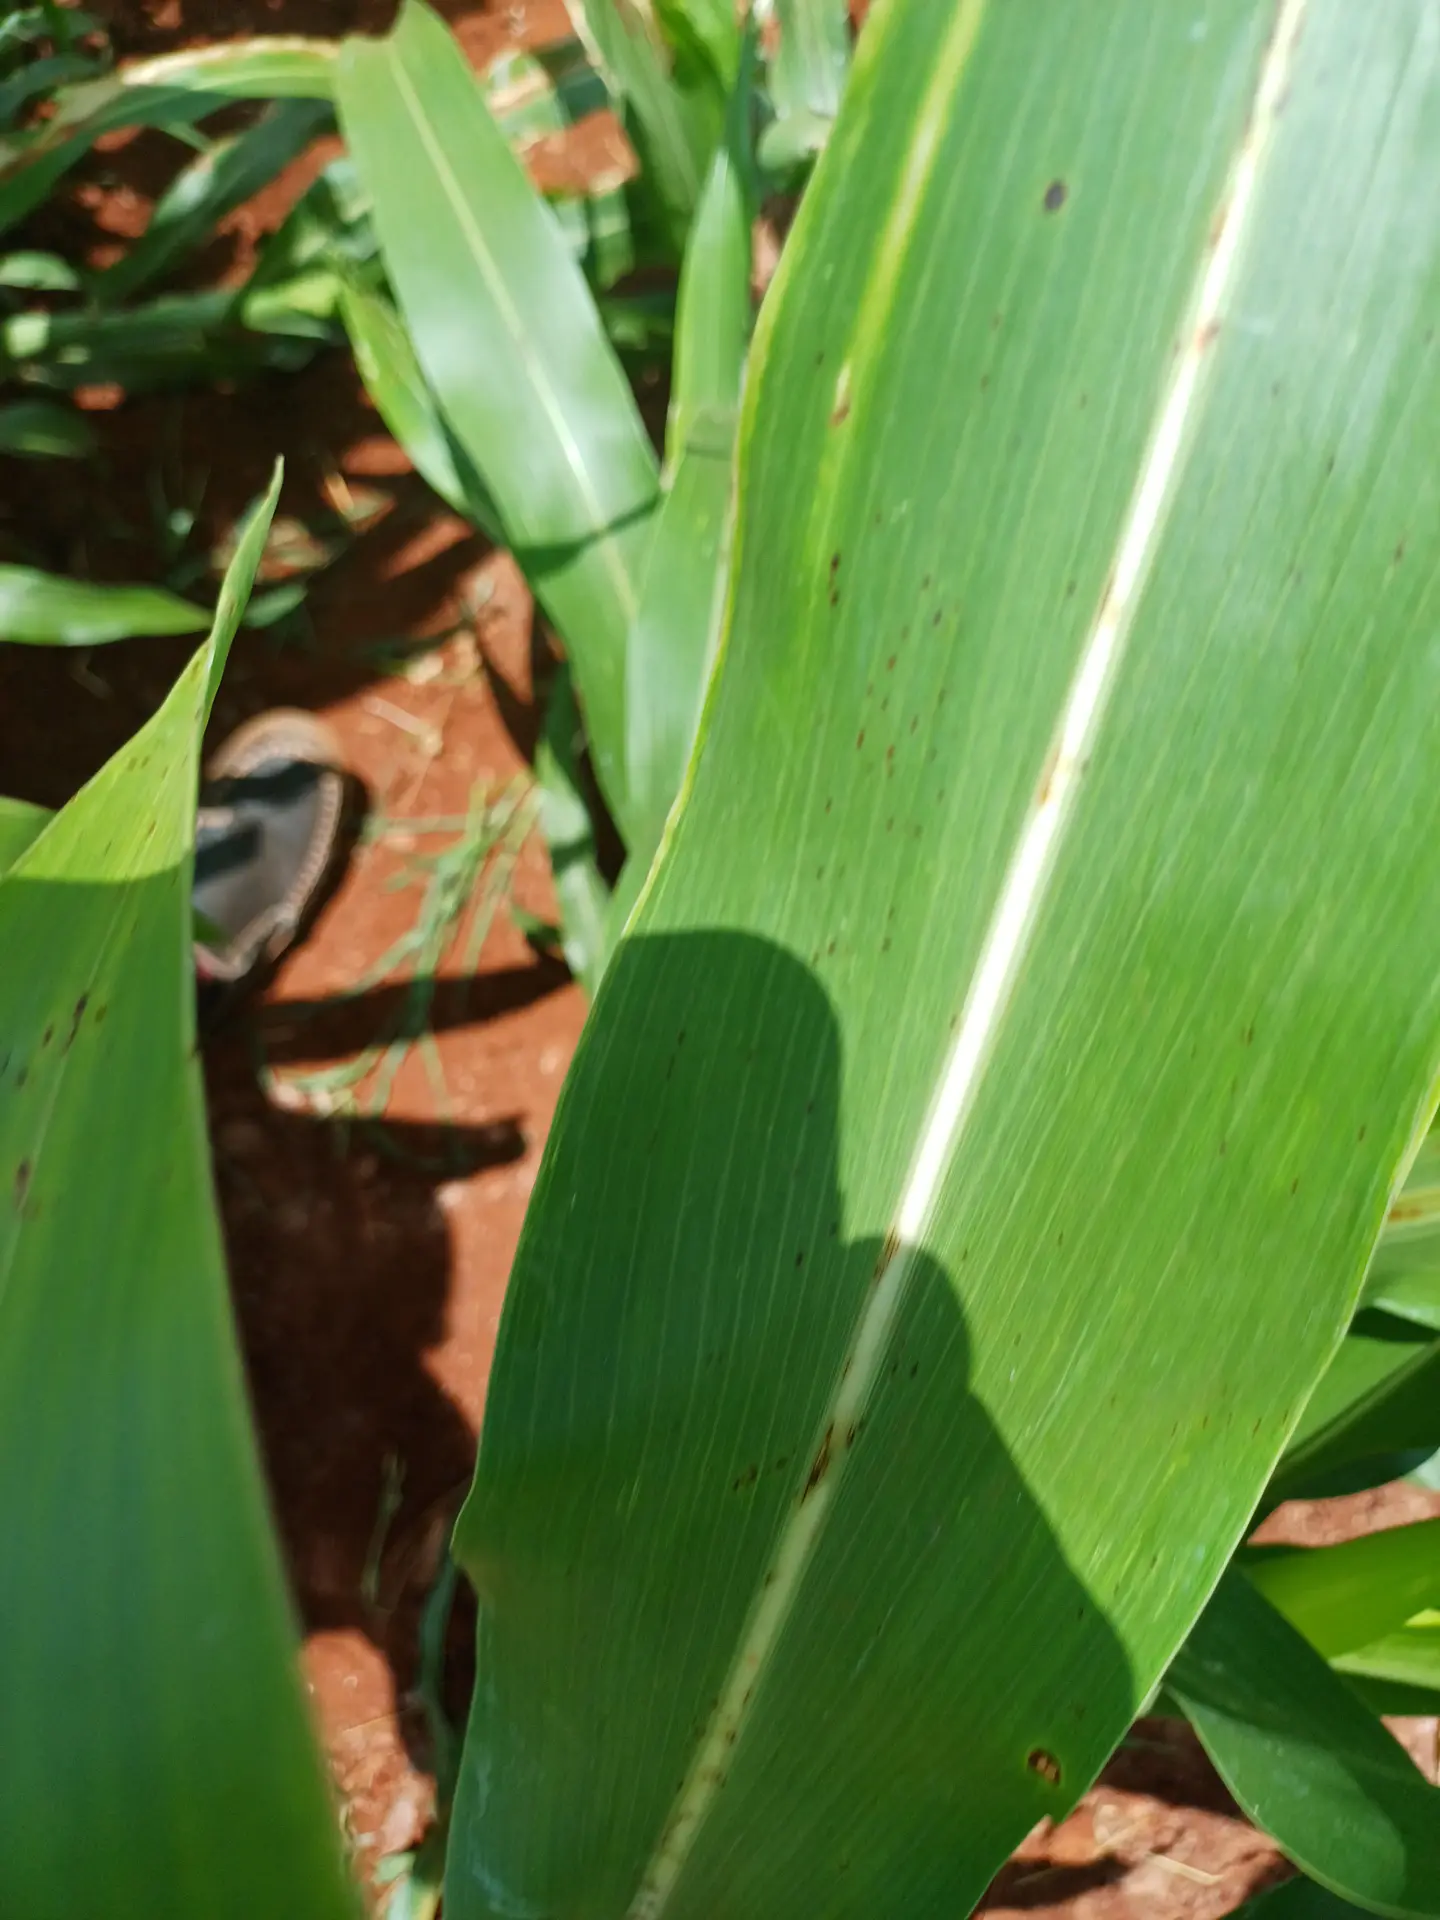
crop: sorghum
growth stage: vegetative
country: Kenya
